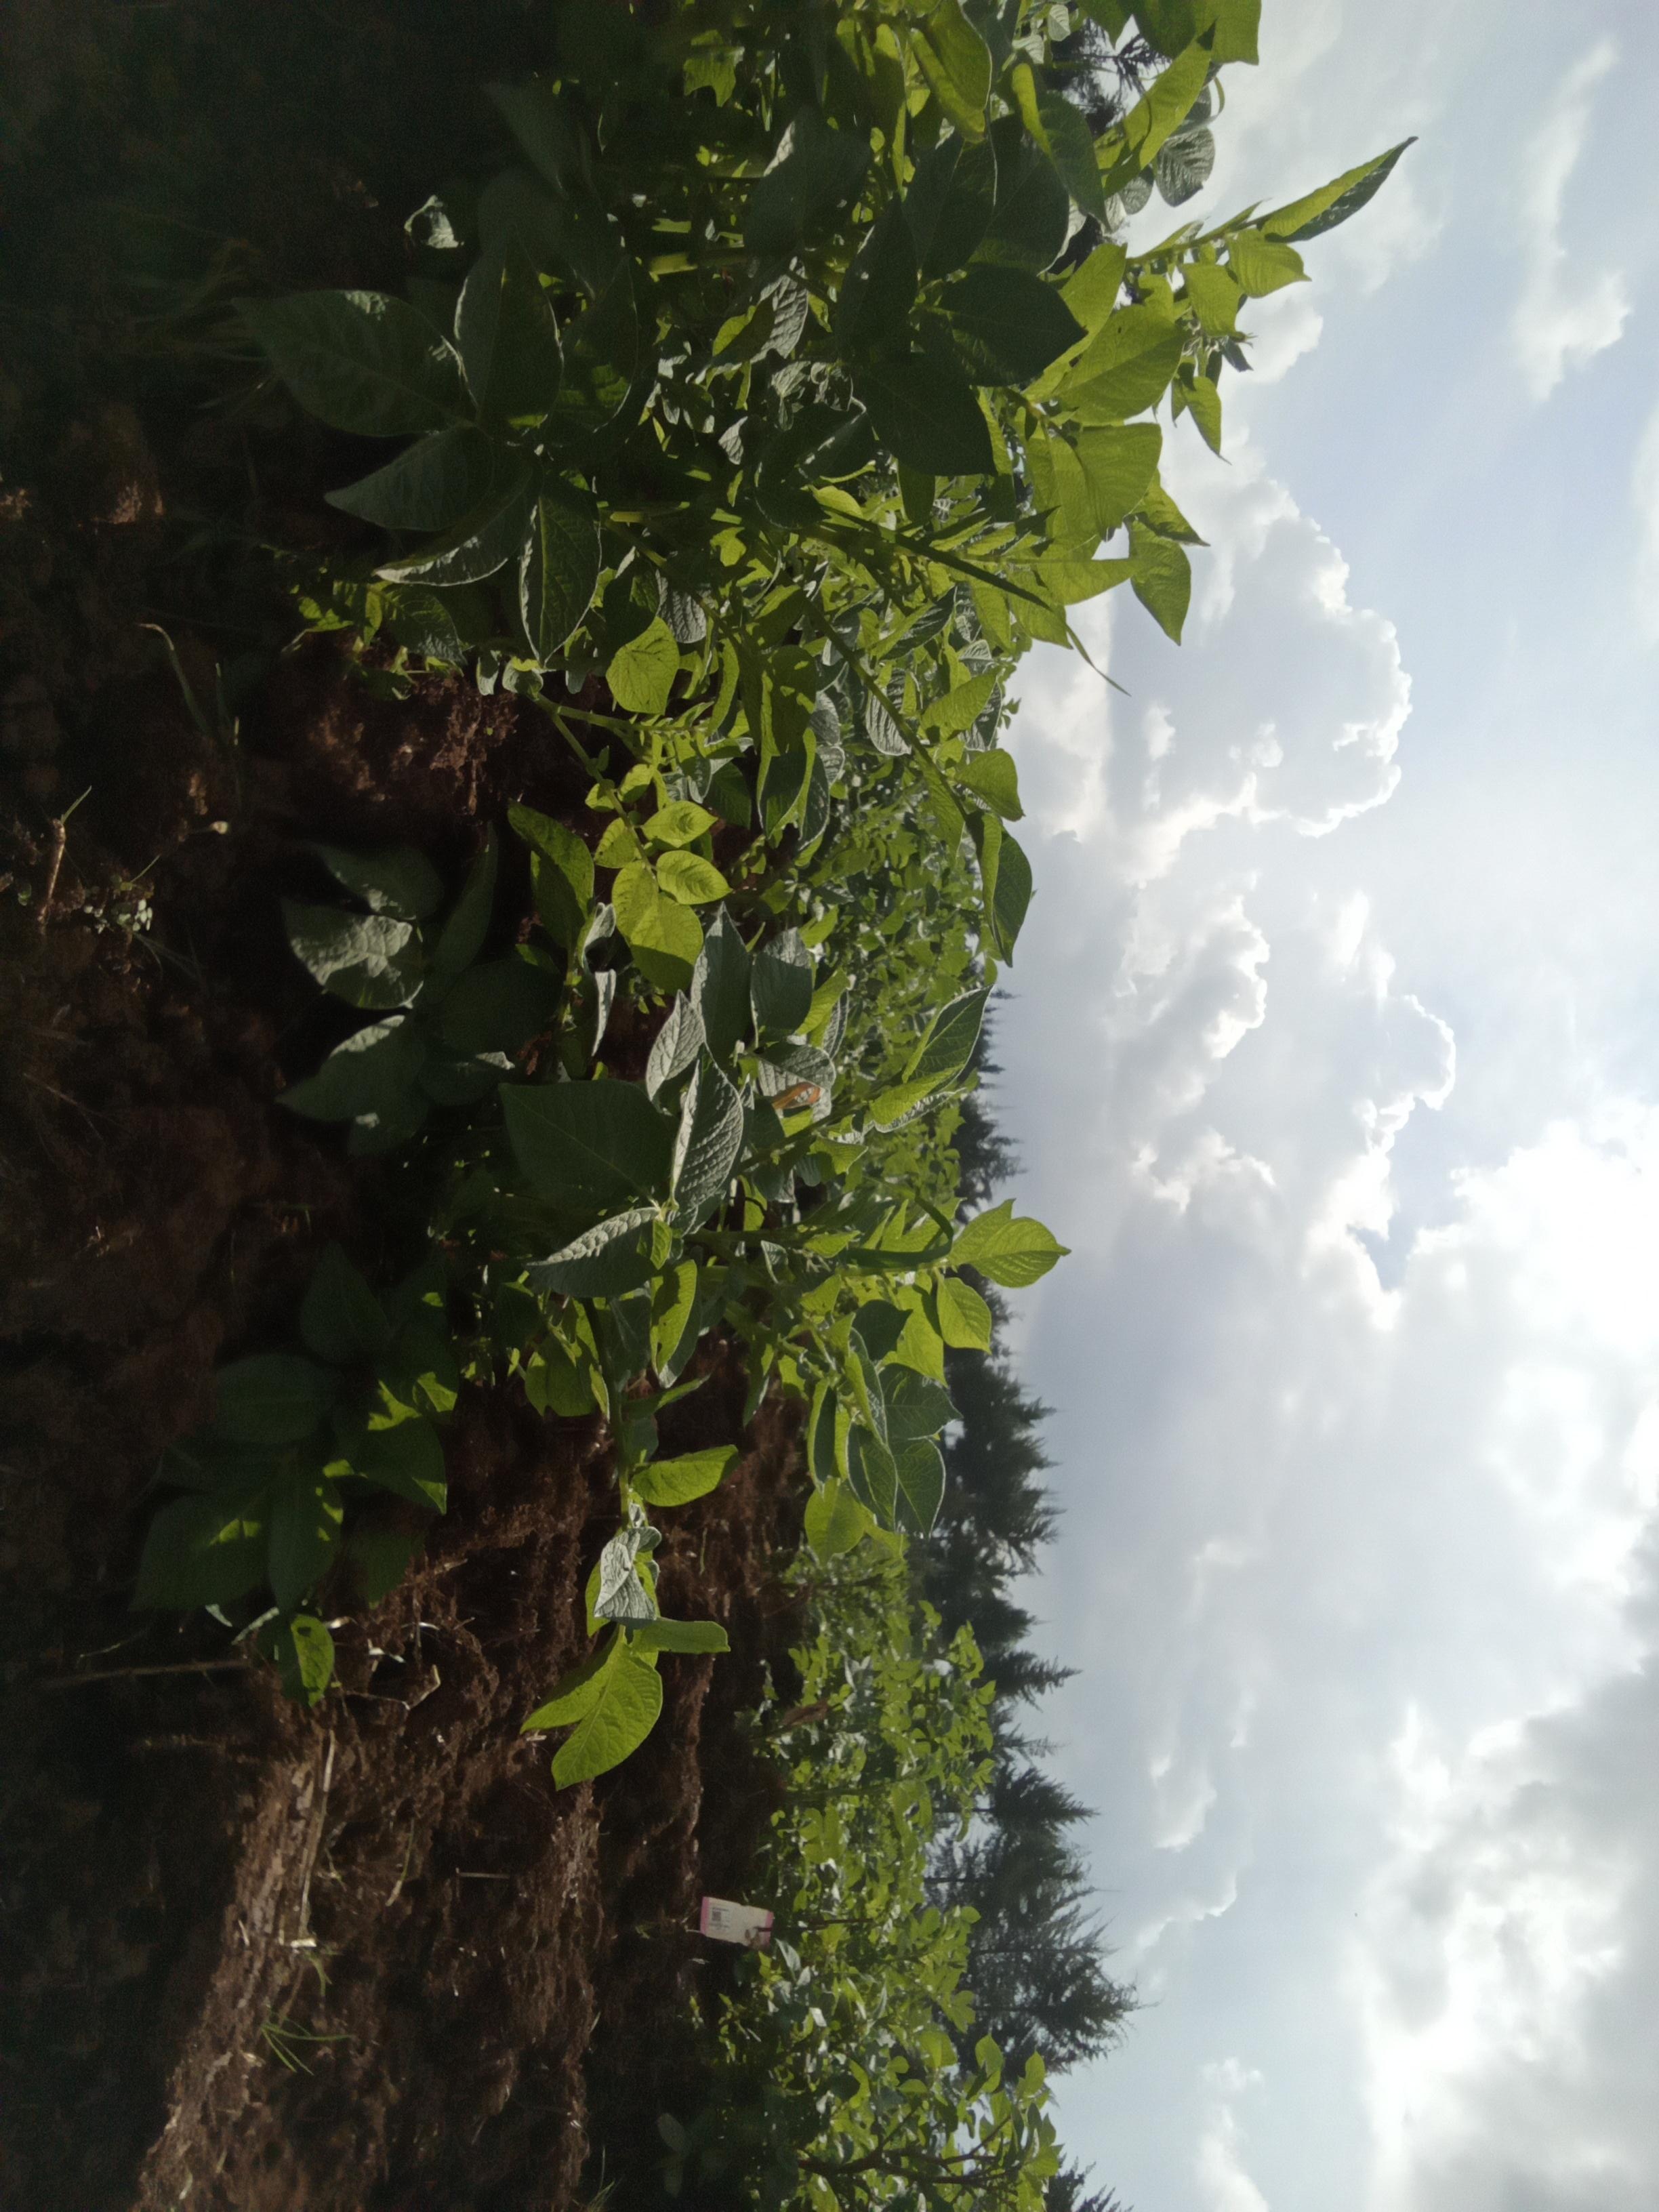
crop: potato
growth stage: vegetative
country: Kenya
